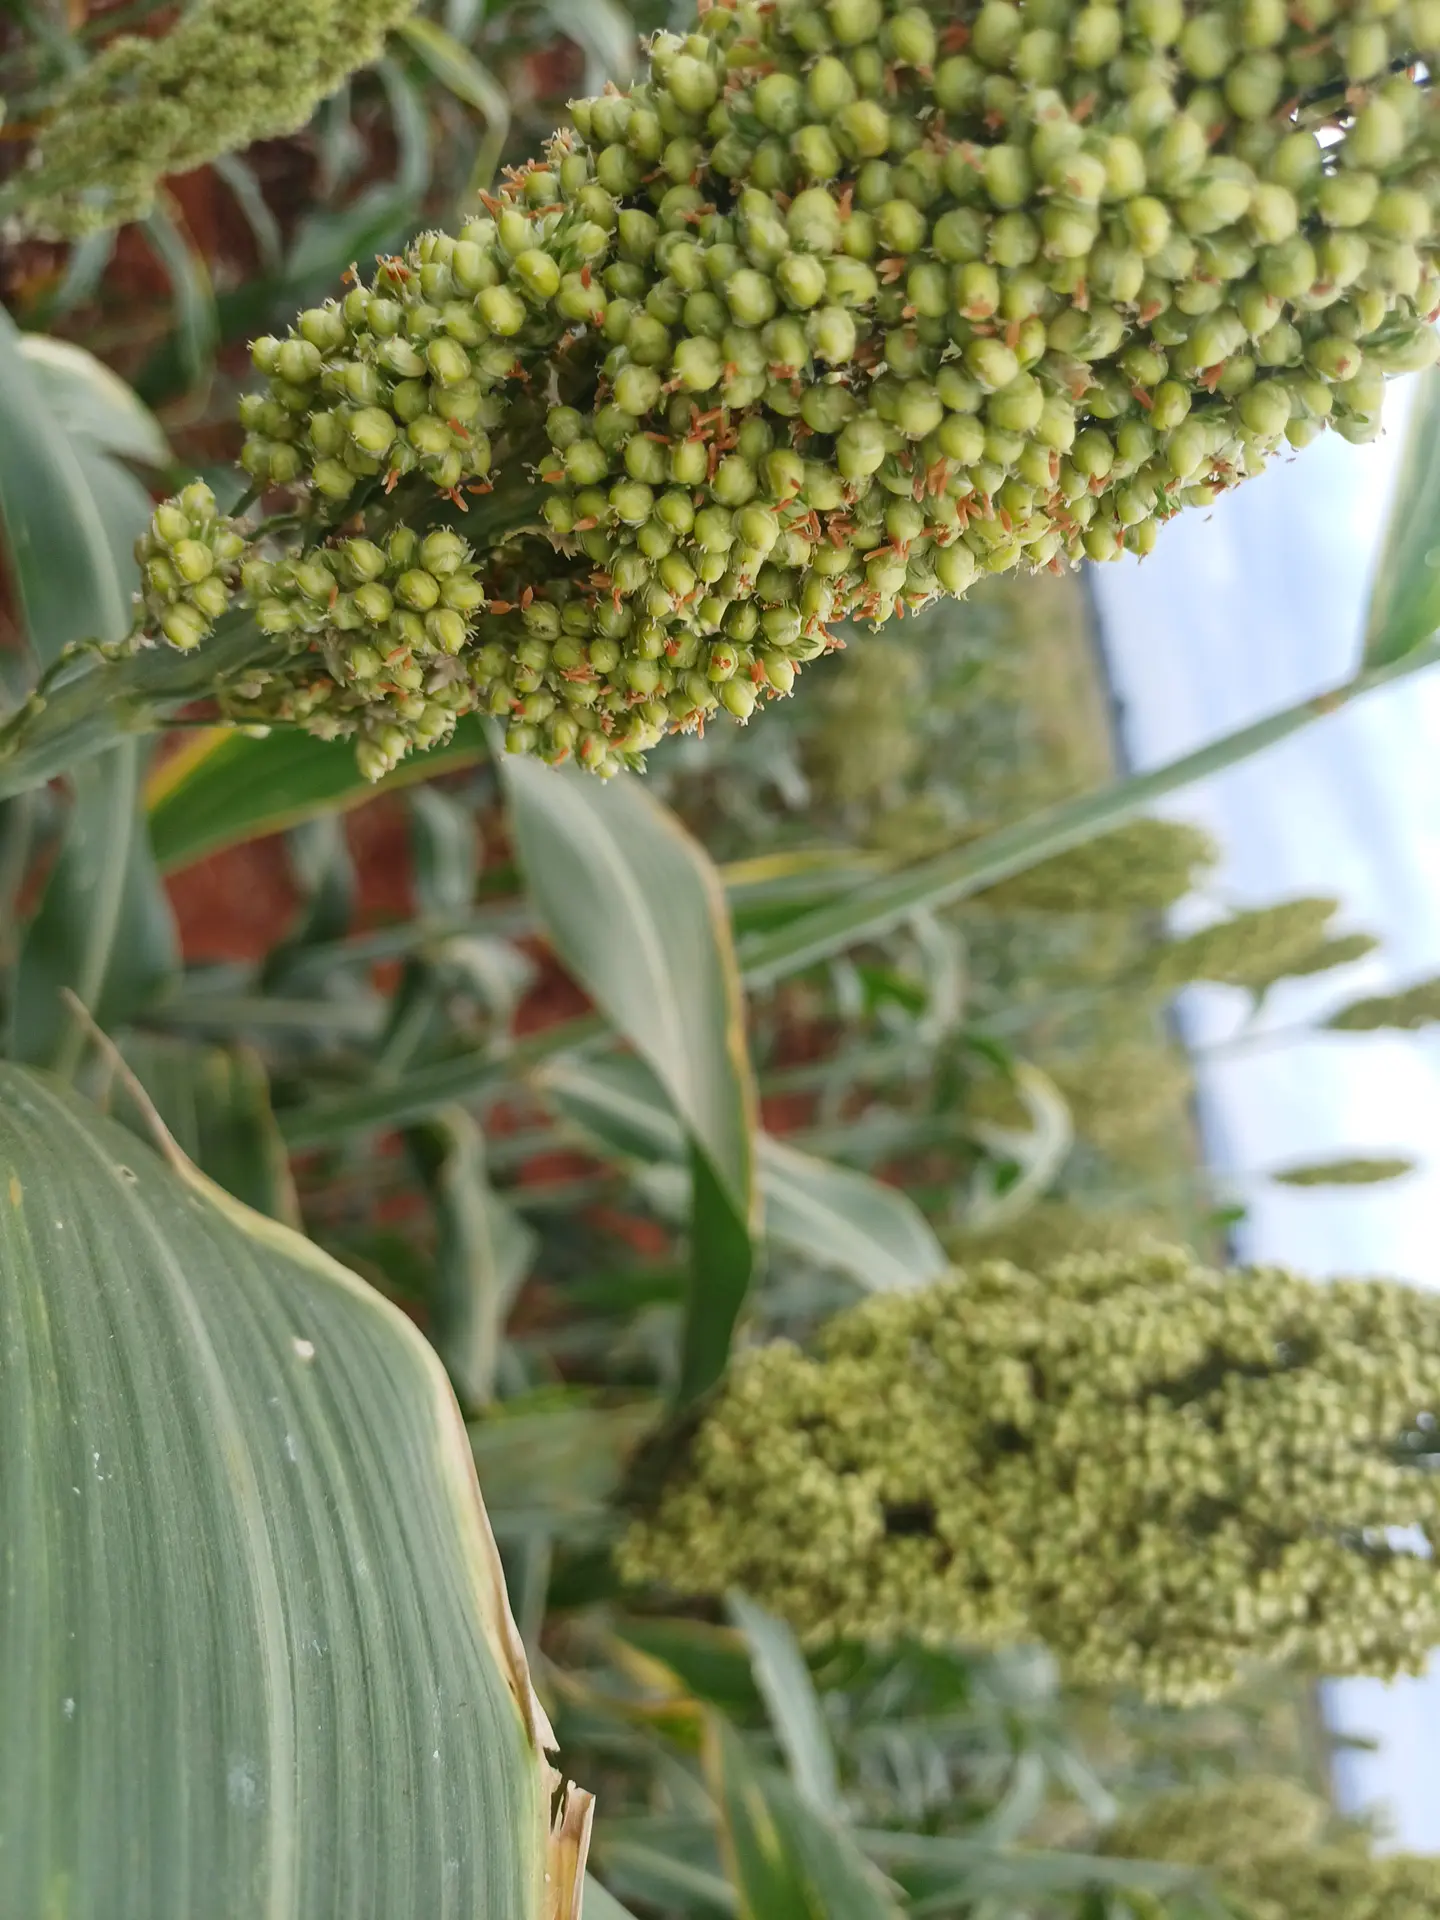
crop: sorghum
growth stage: filling grain
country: Kenya
